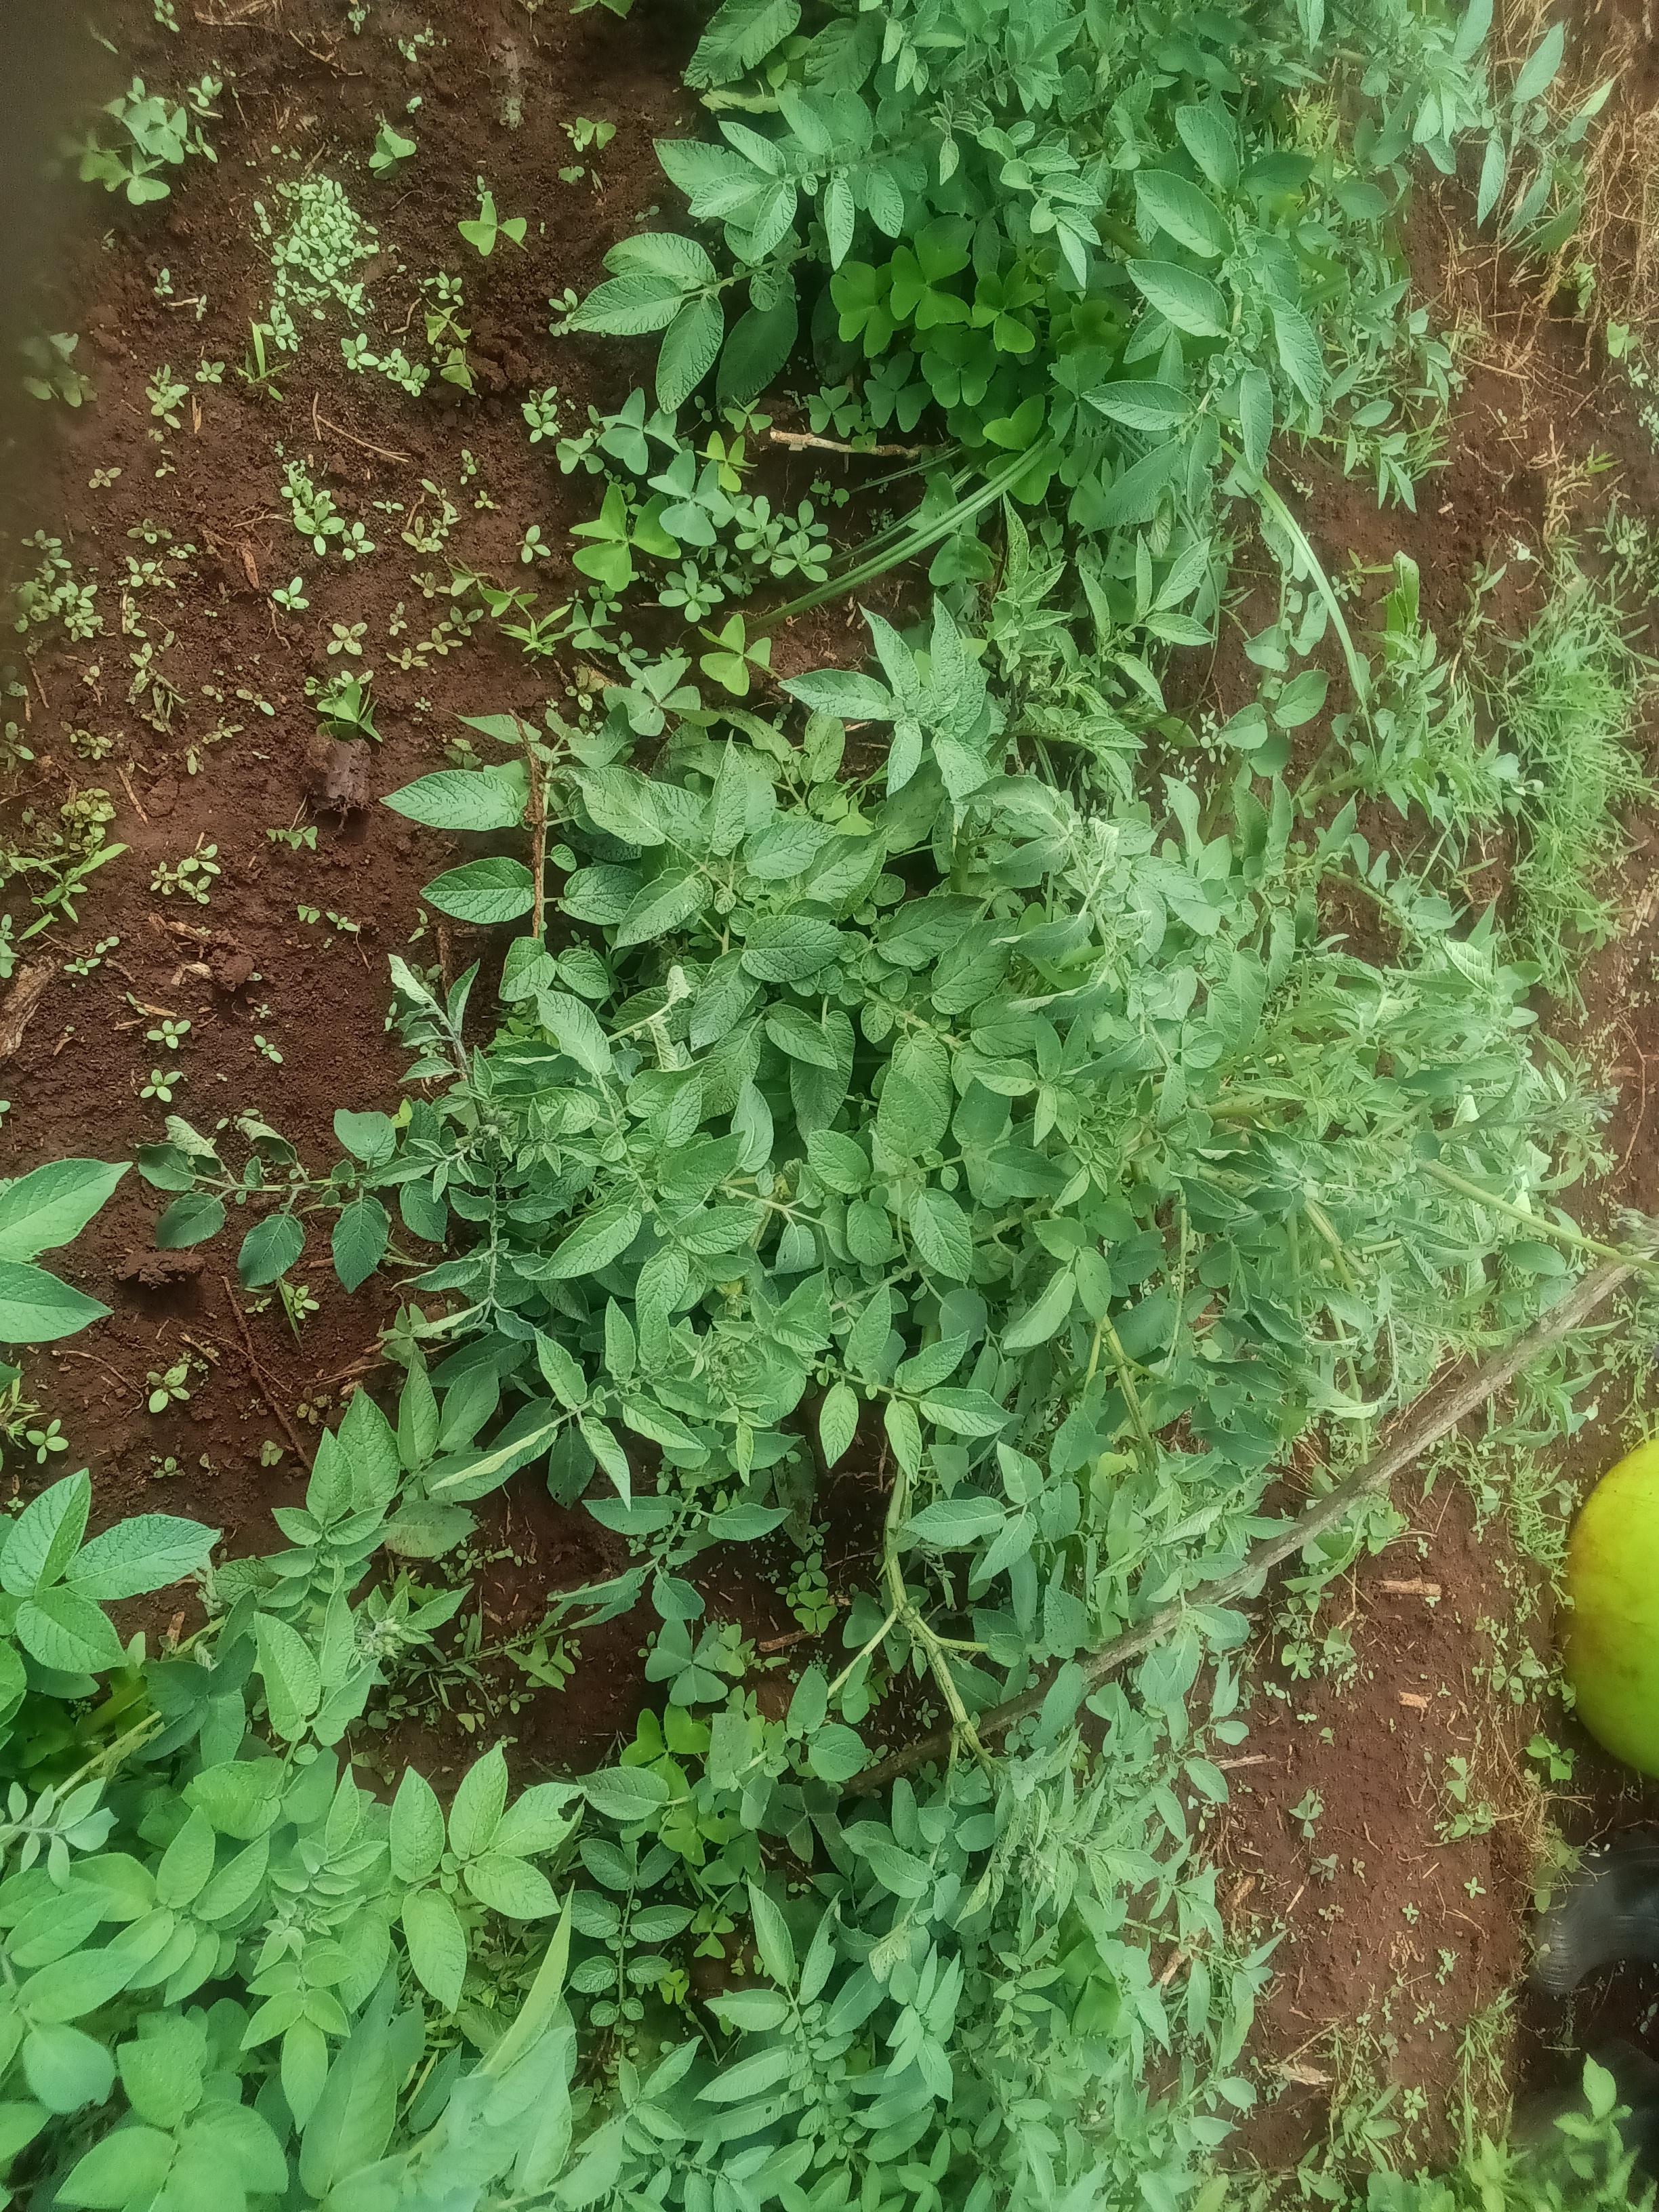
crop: potato
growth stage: flowering
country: Kenya
